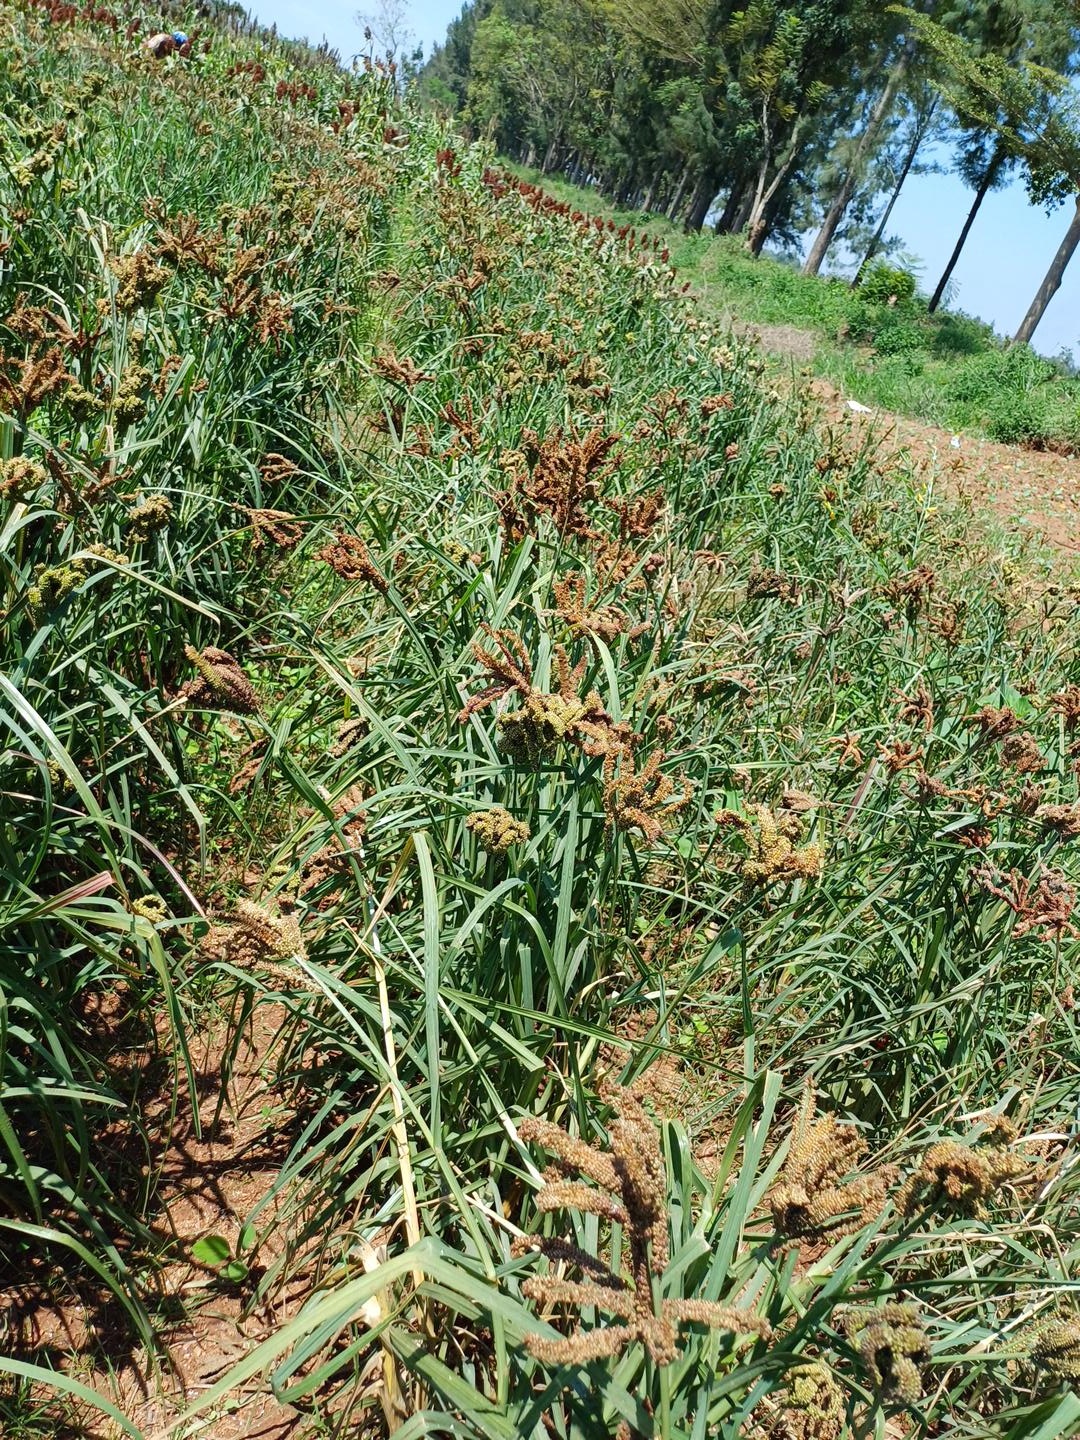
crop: finger millet
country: Kenya
